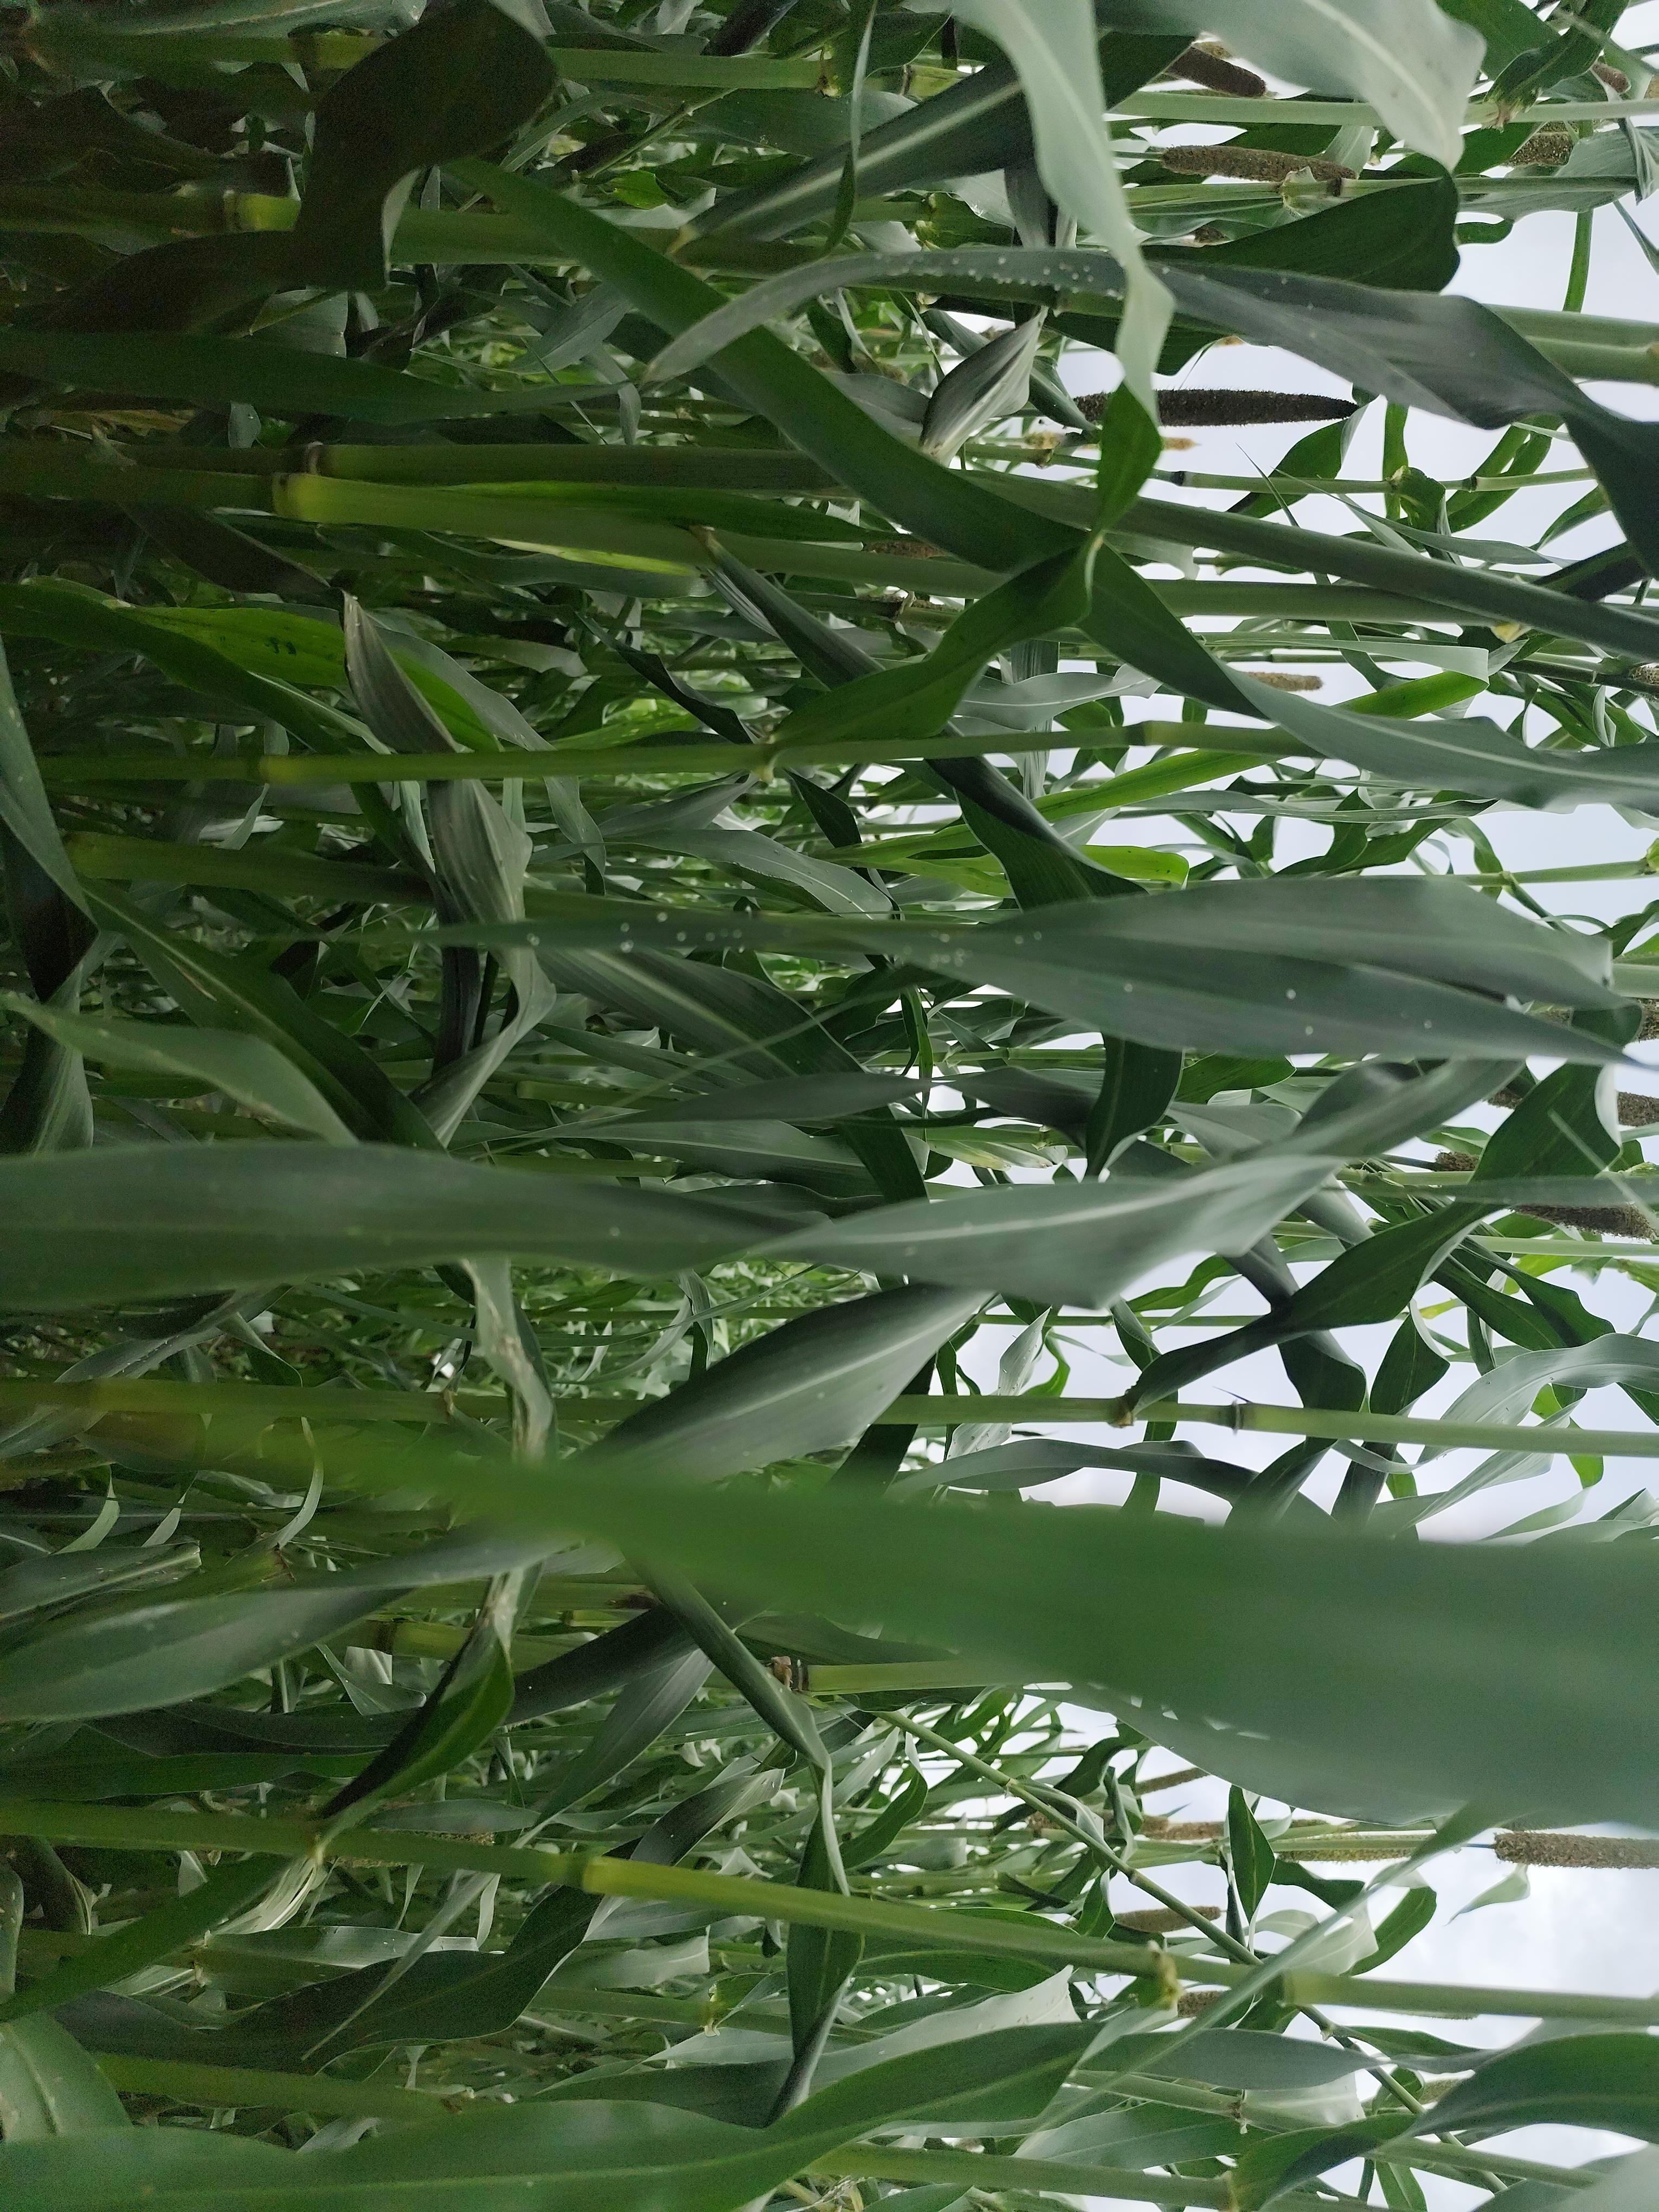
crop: pearl millet
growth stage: heading tuber
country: Tanzania
